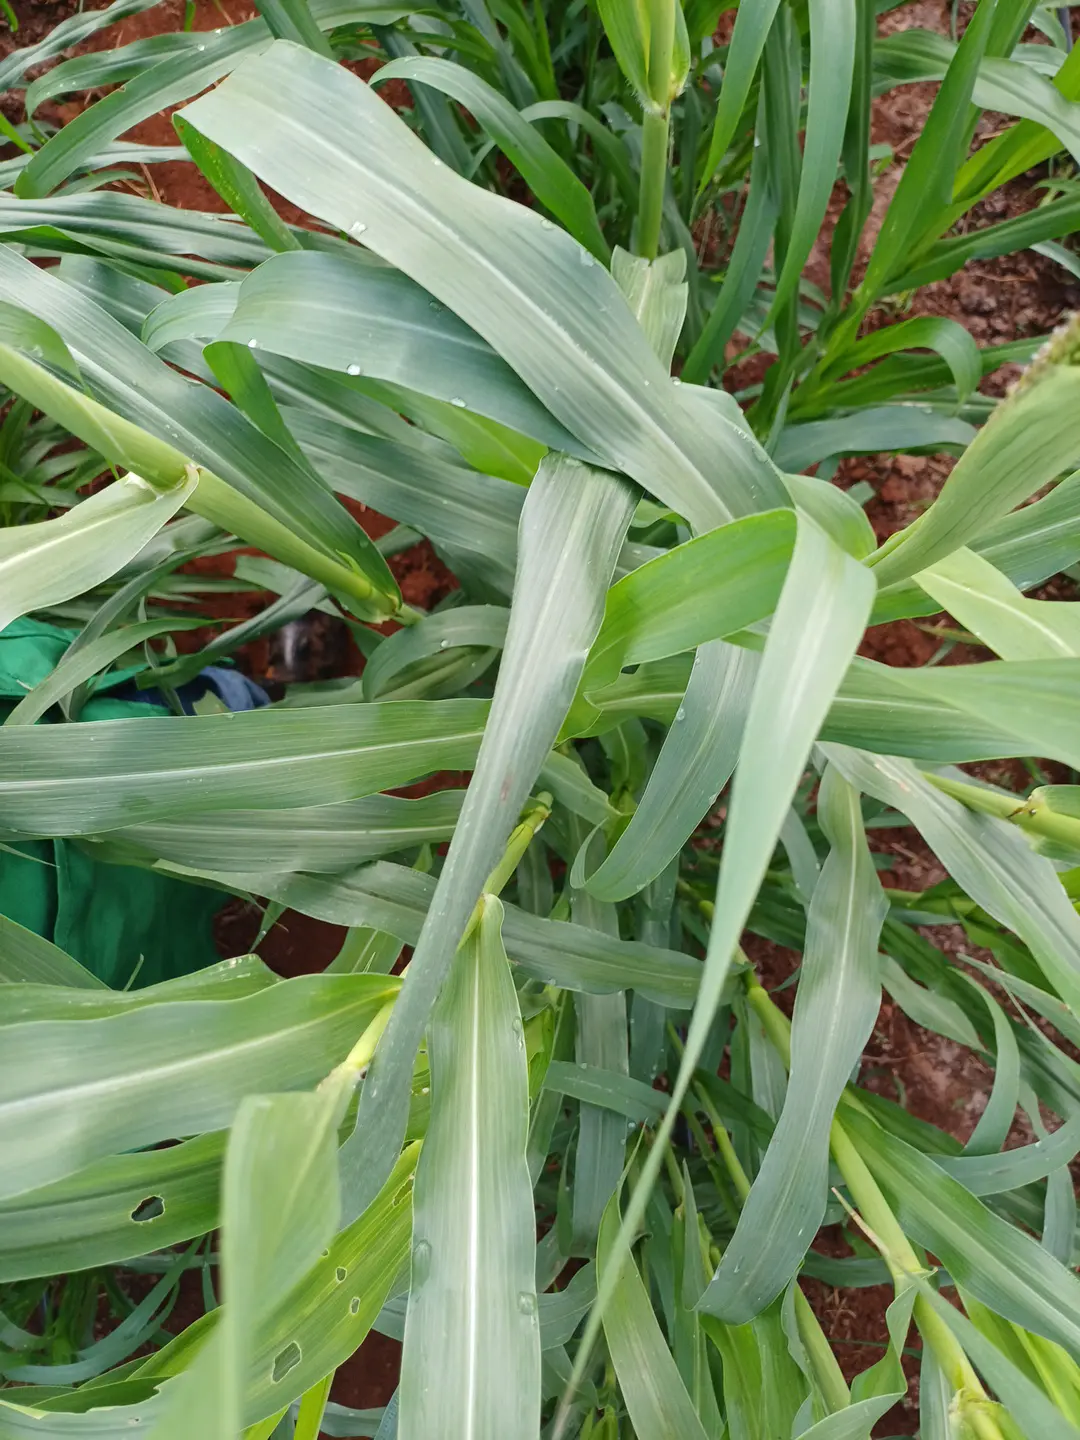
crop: pearl millet
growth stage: flowering
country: Kenya
